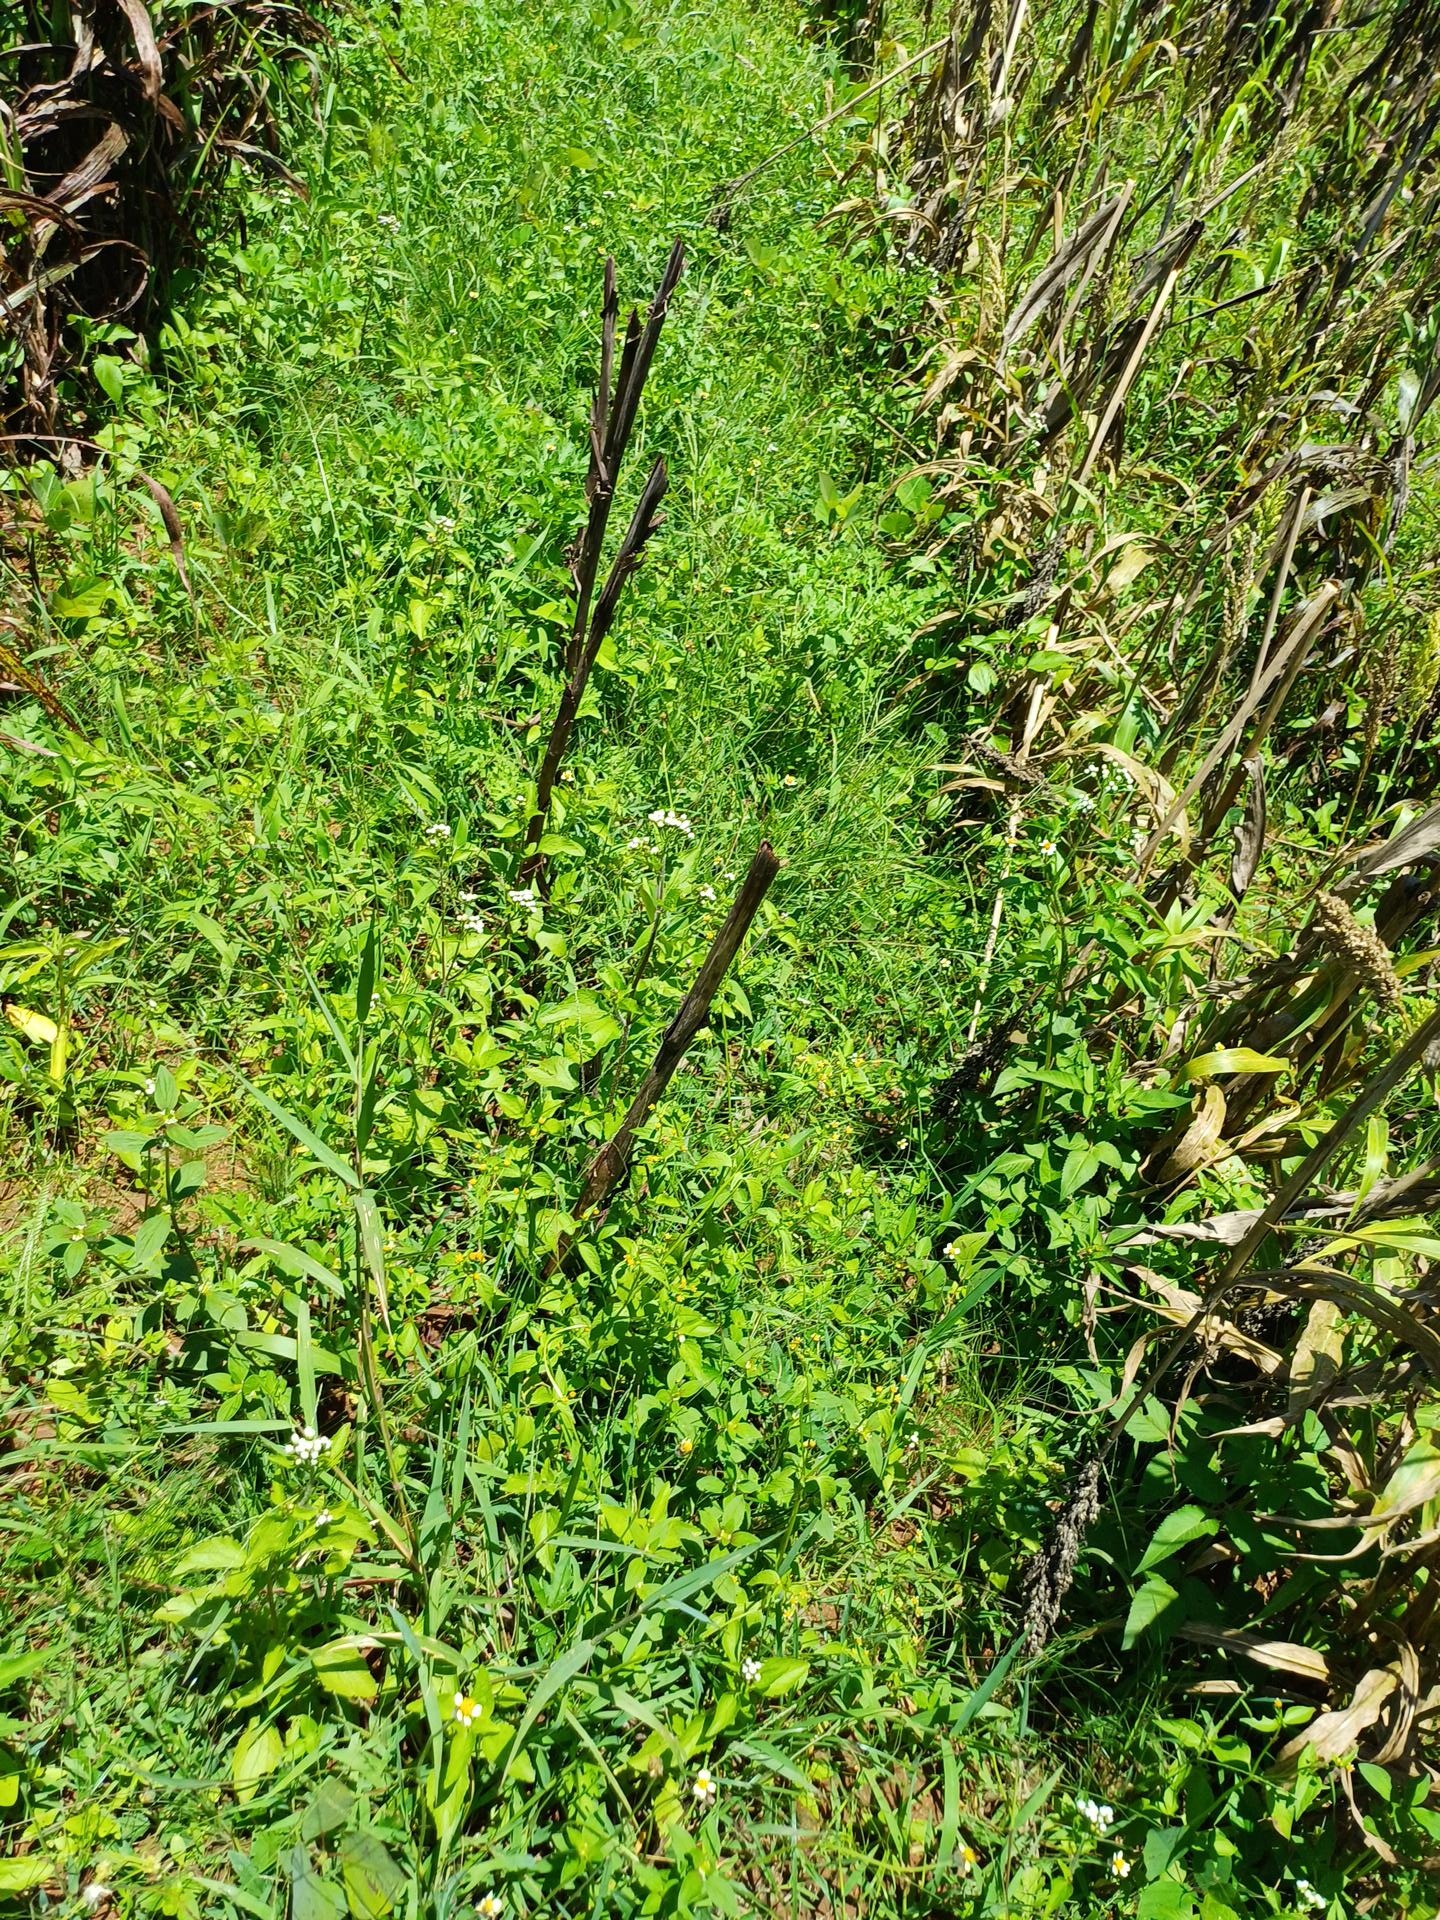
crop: sorghum
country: Kenya
